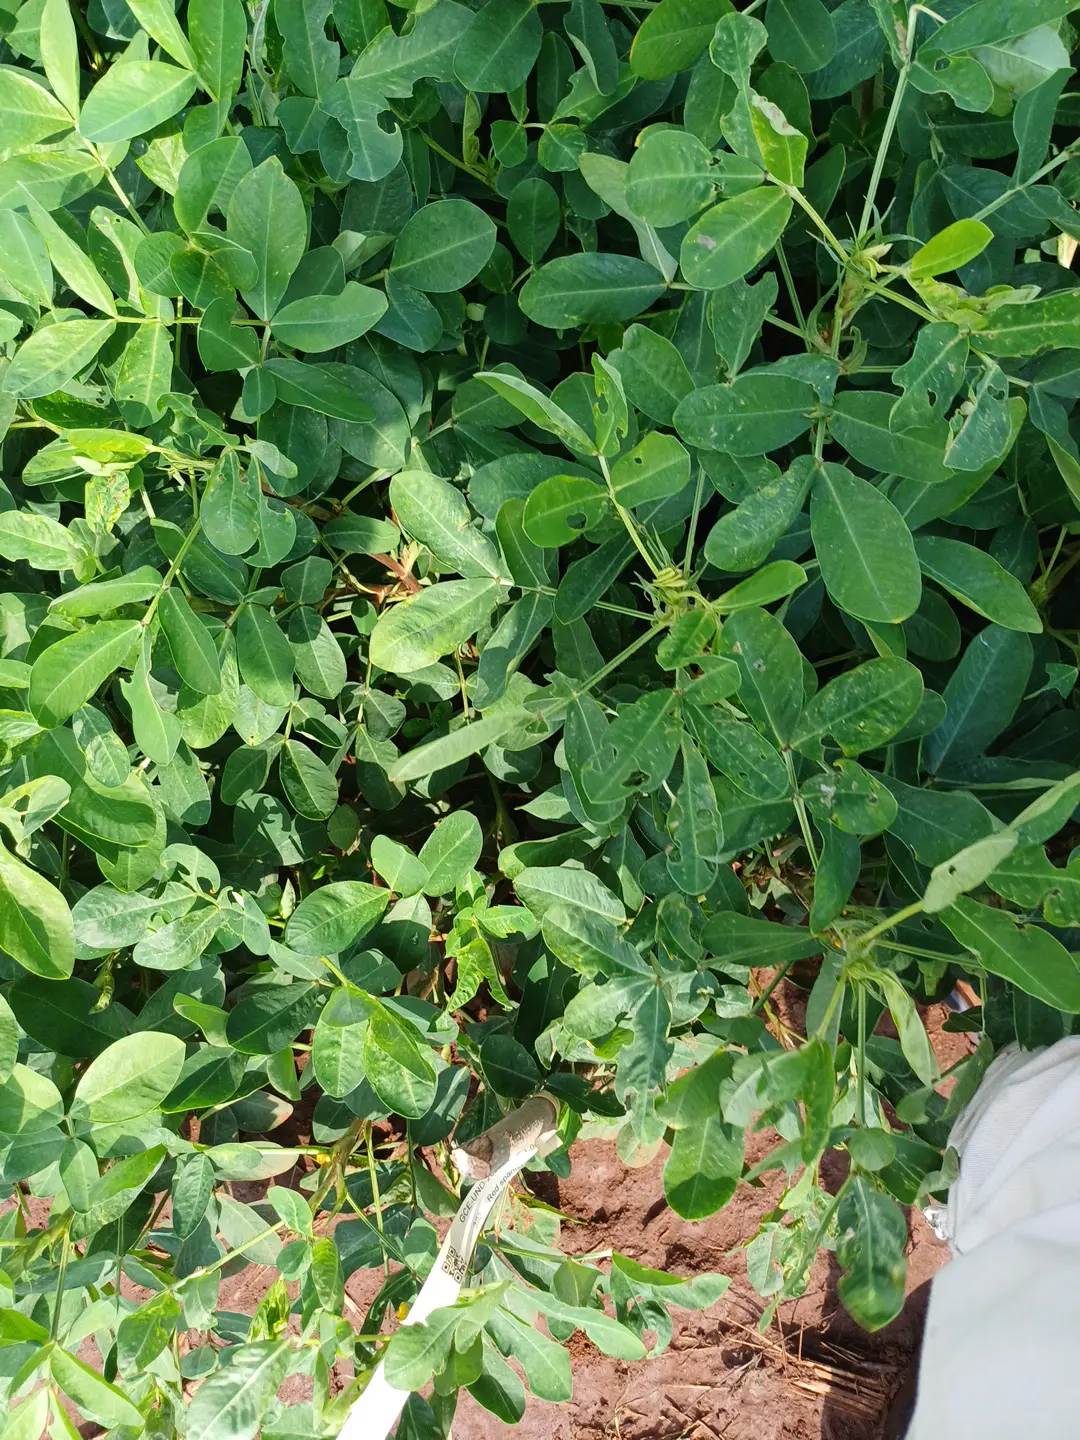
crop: groundnut
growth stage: pegging
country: Kenya
